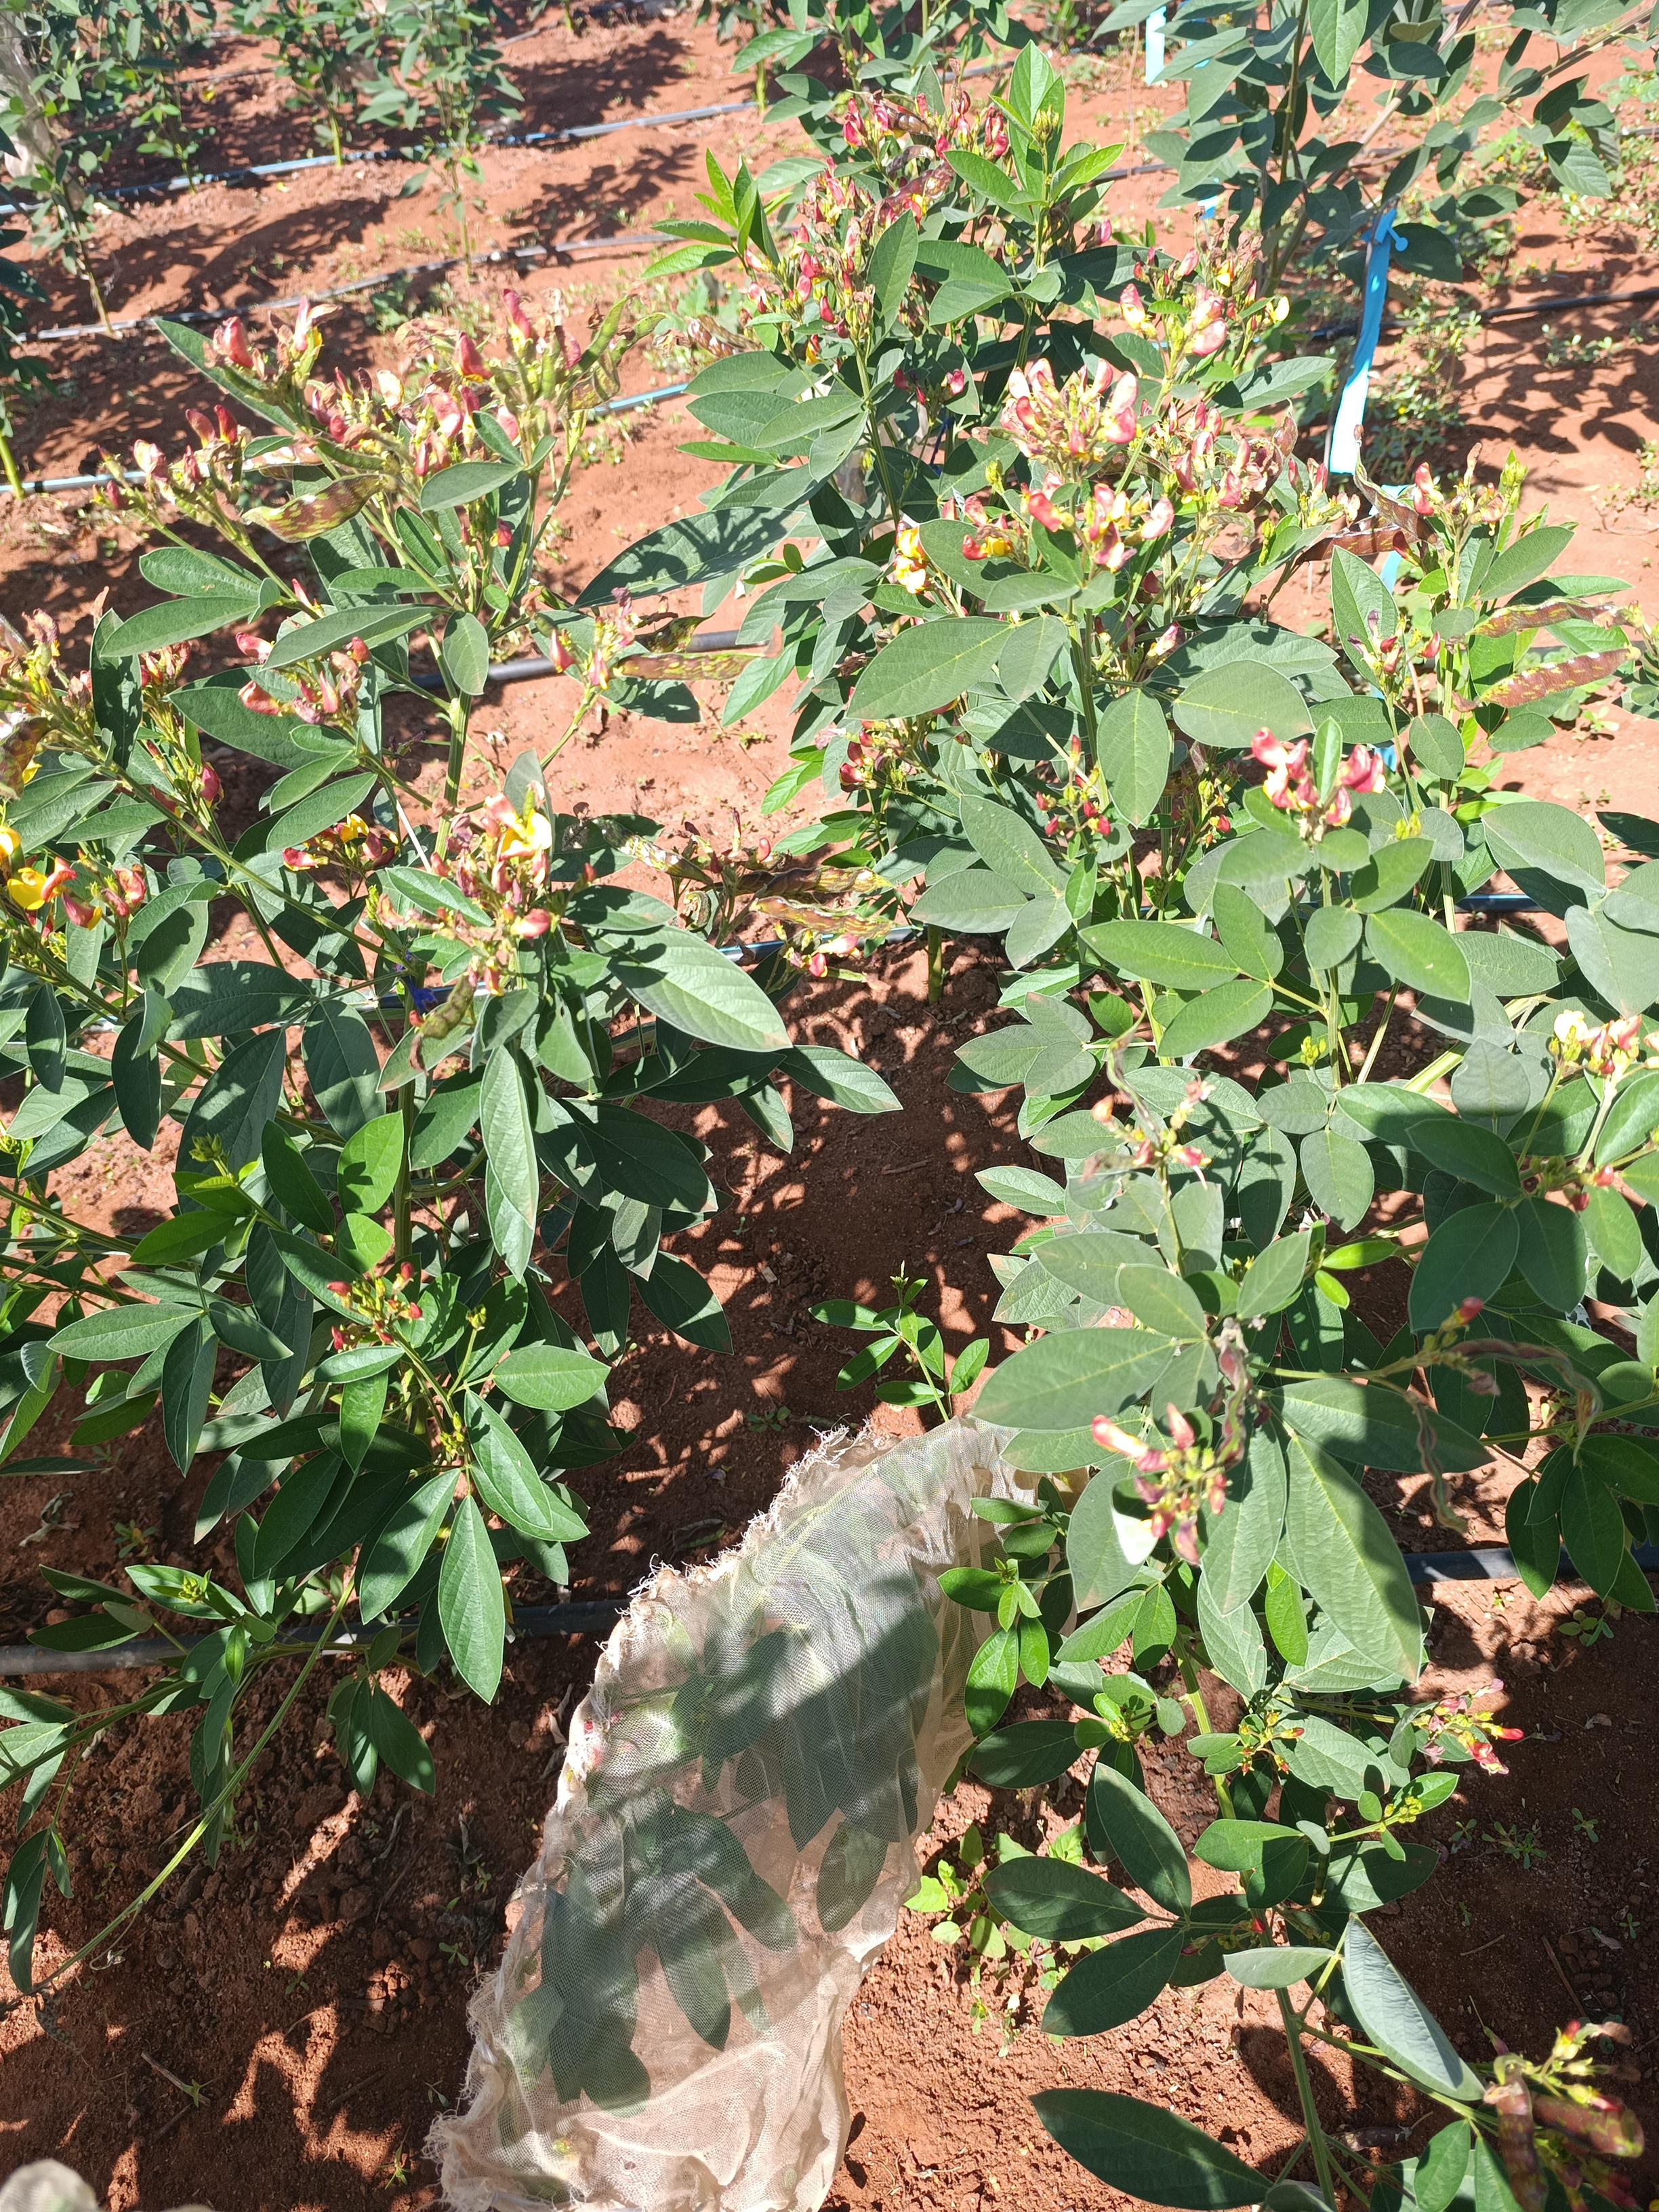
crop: pigeonpea
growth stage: development pod
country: Kenya
